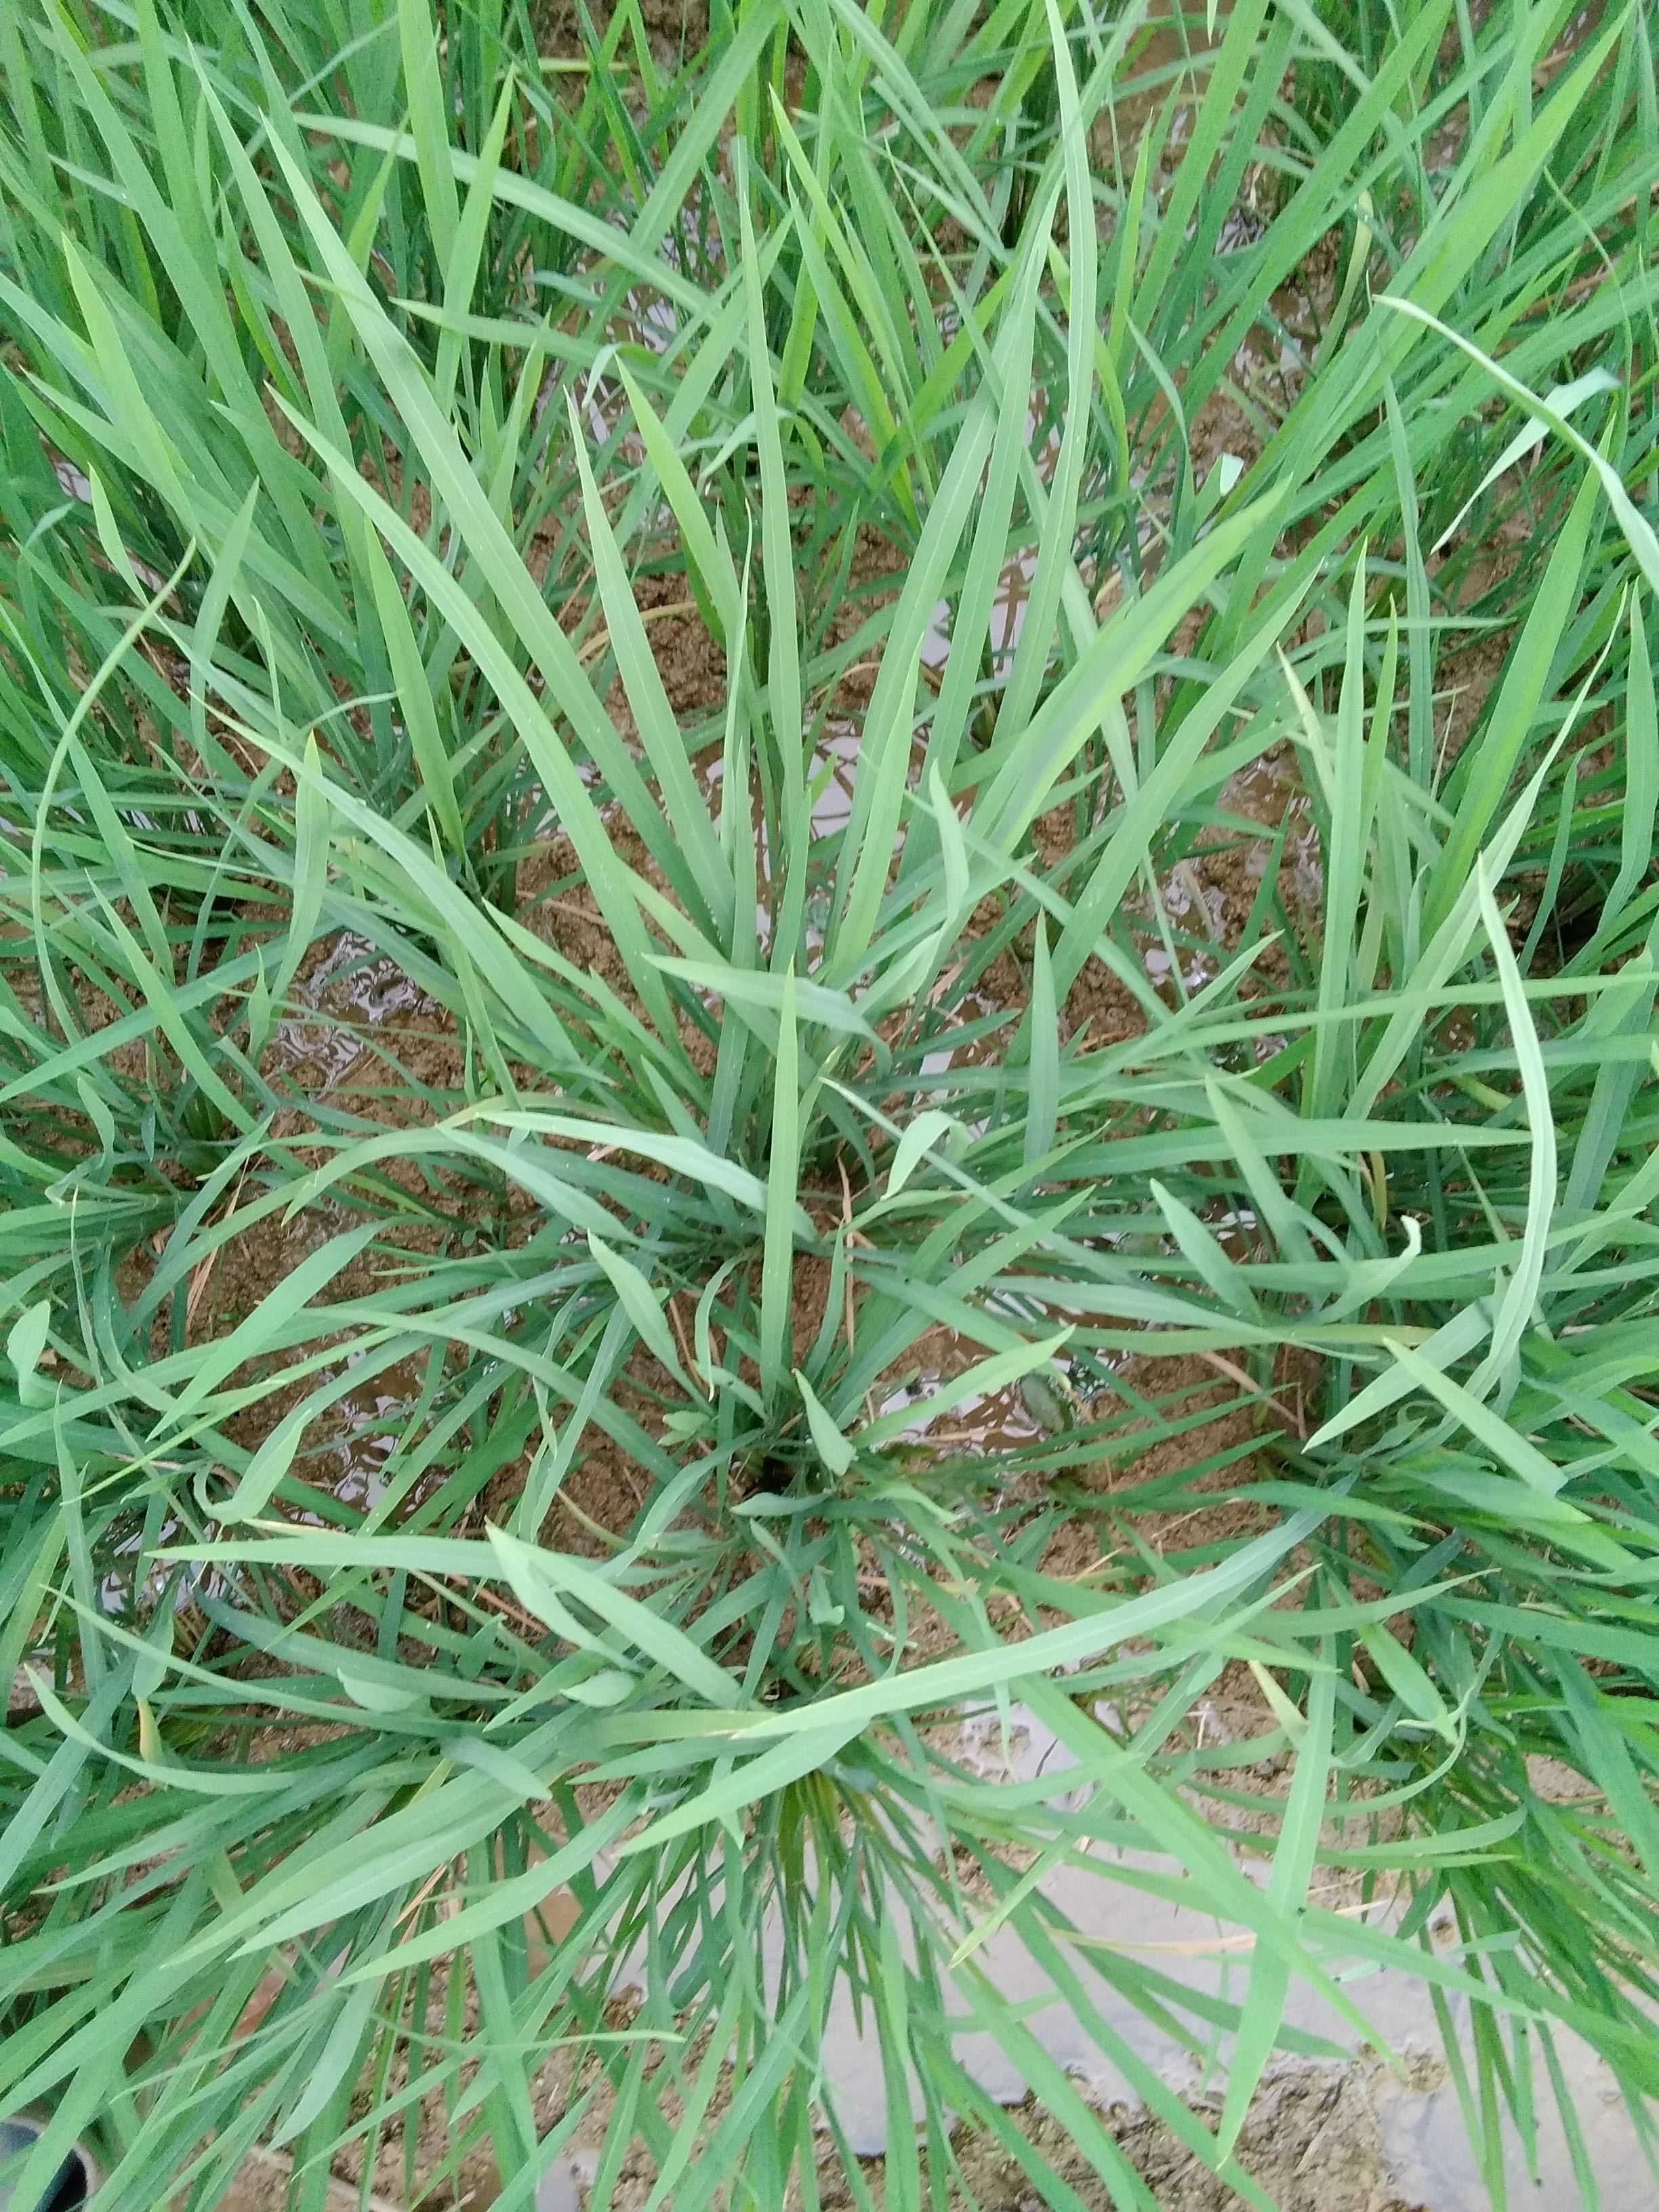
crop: rice
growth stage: vegetative
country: Nigeria
